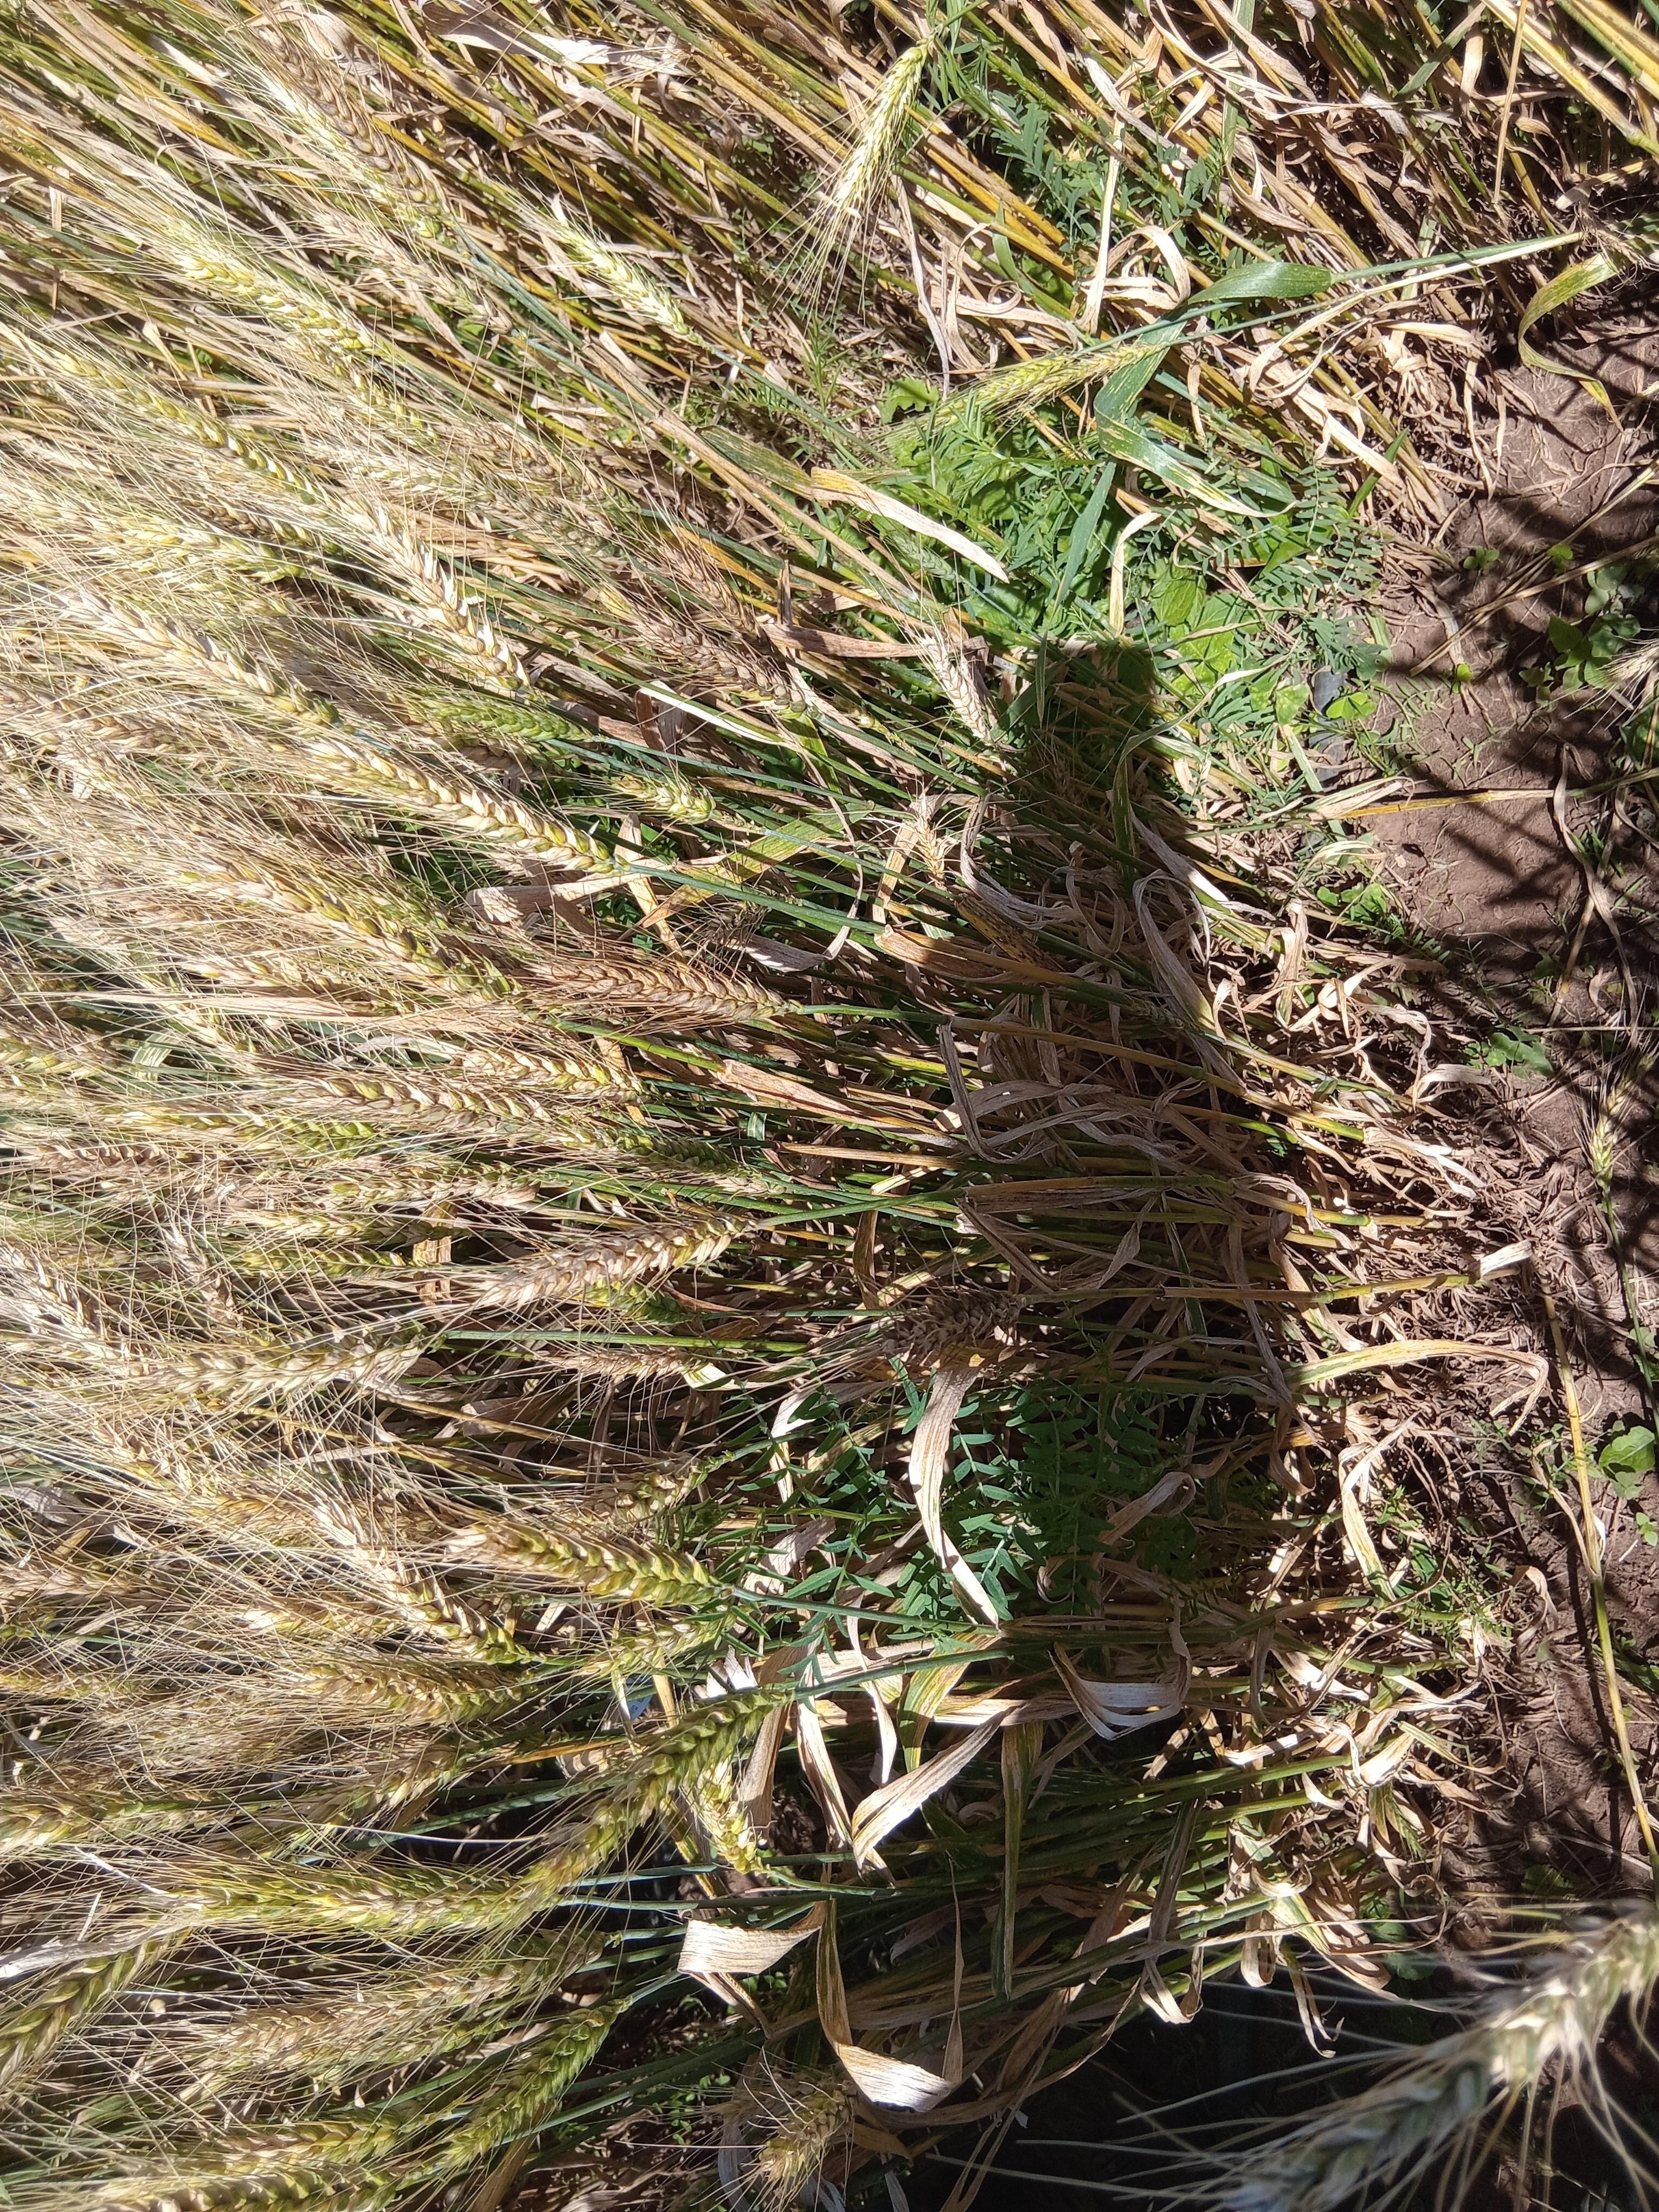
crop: wheat
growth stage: maturity
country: Kenya
